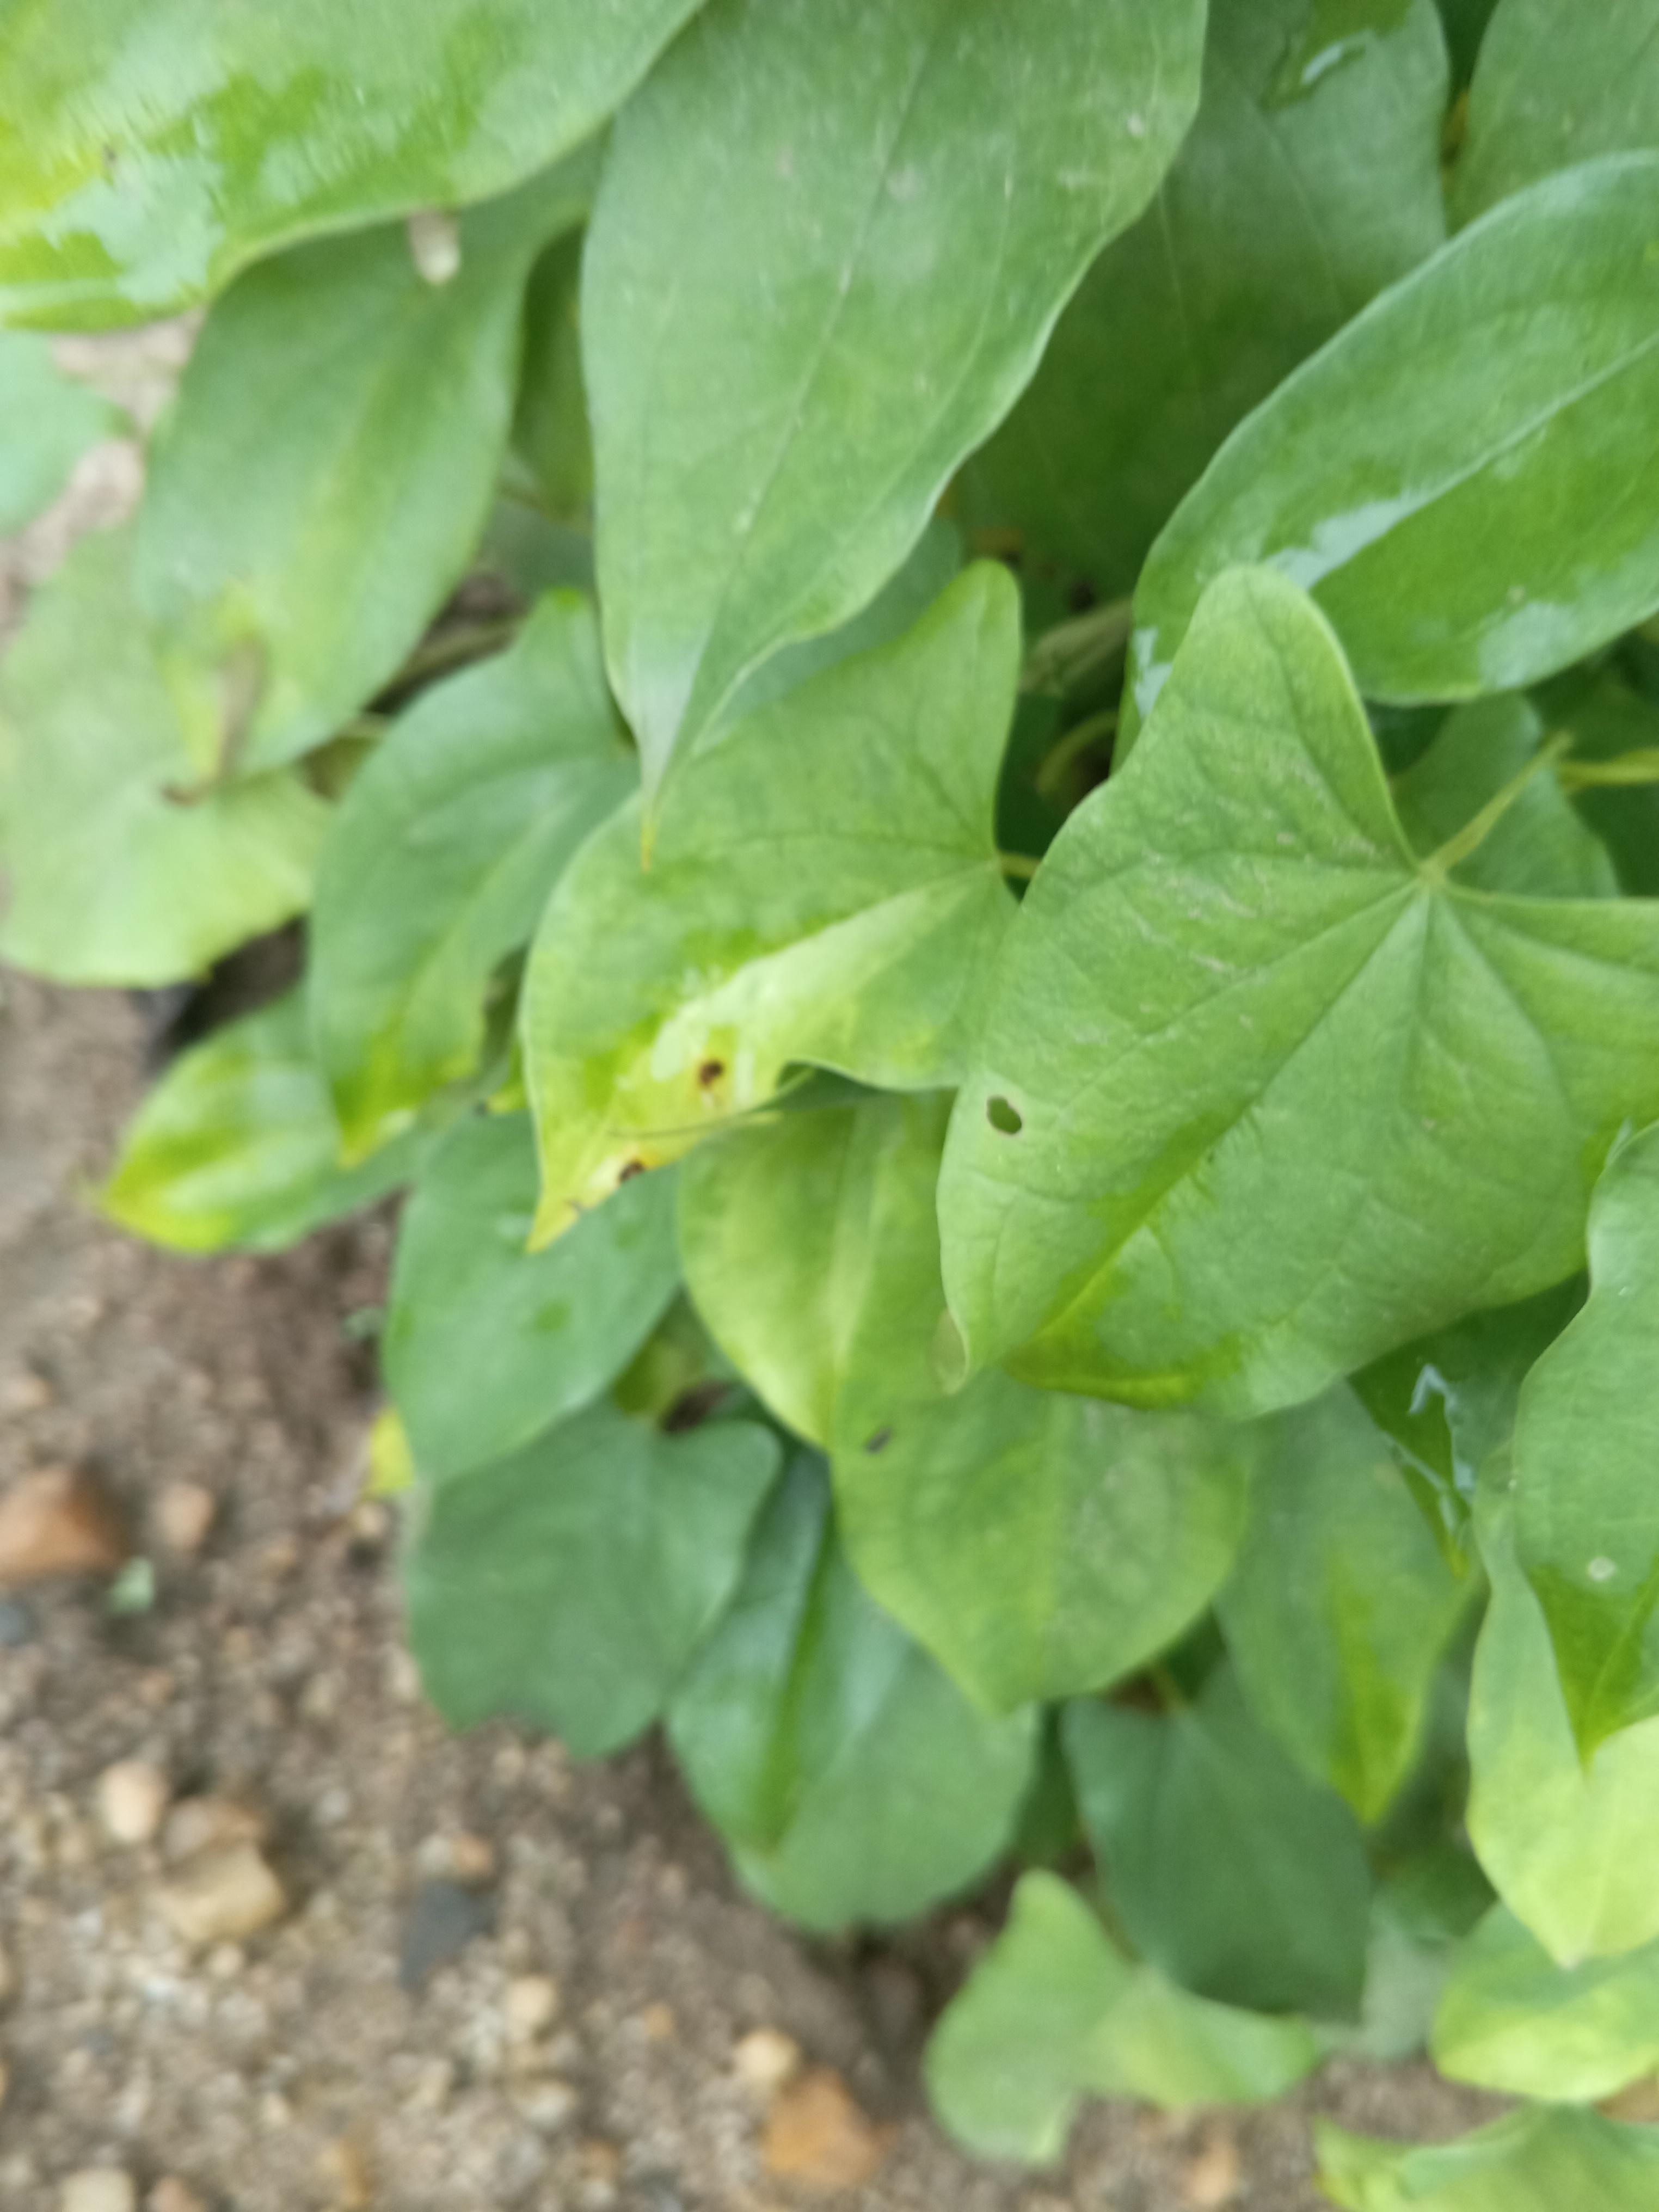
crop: yam
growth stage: vegetative
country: Nigeria
